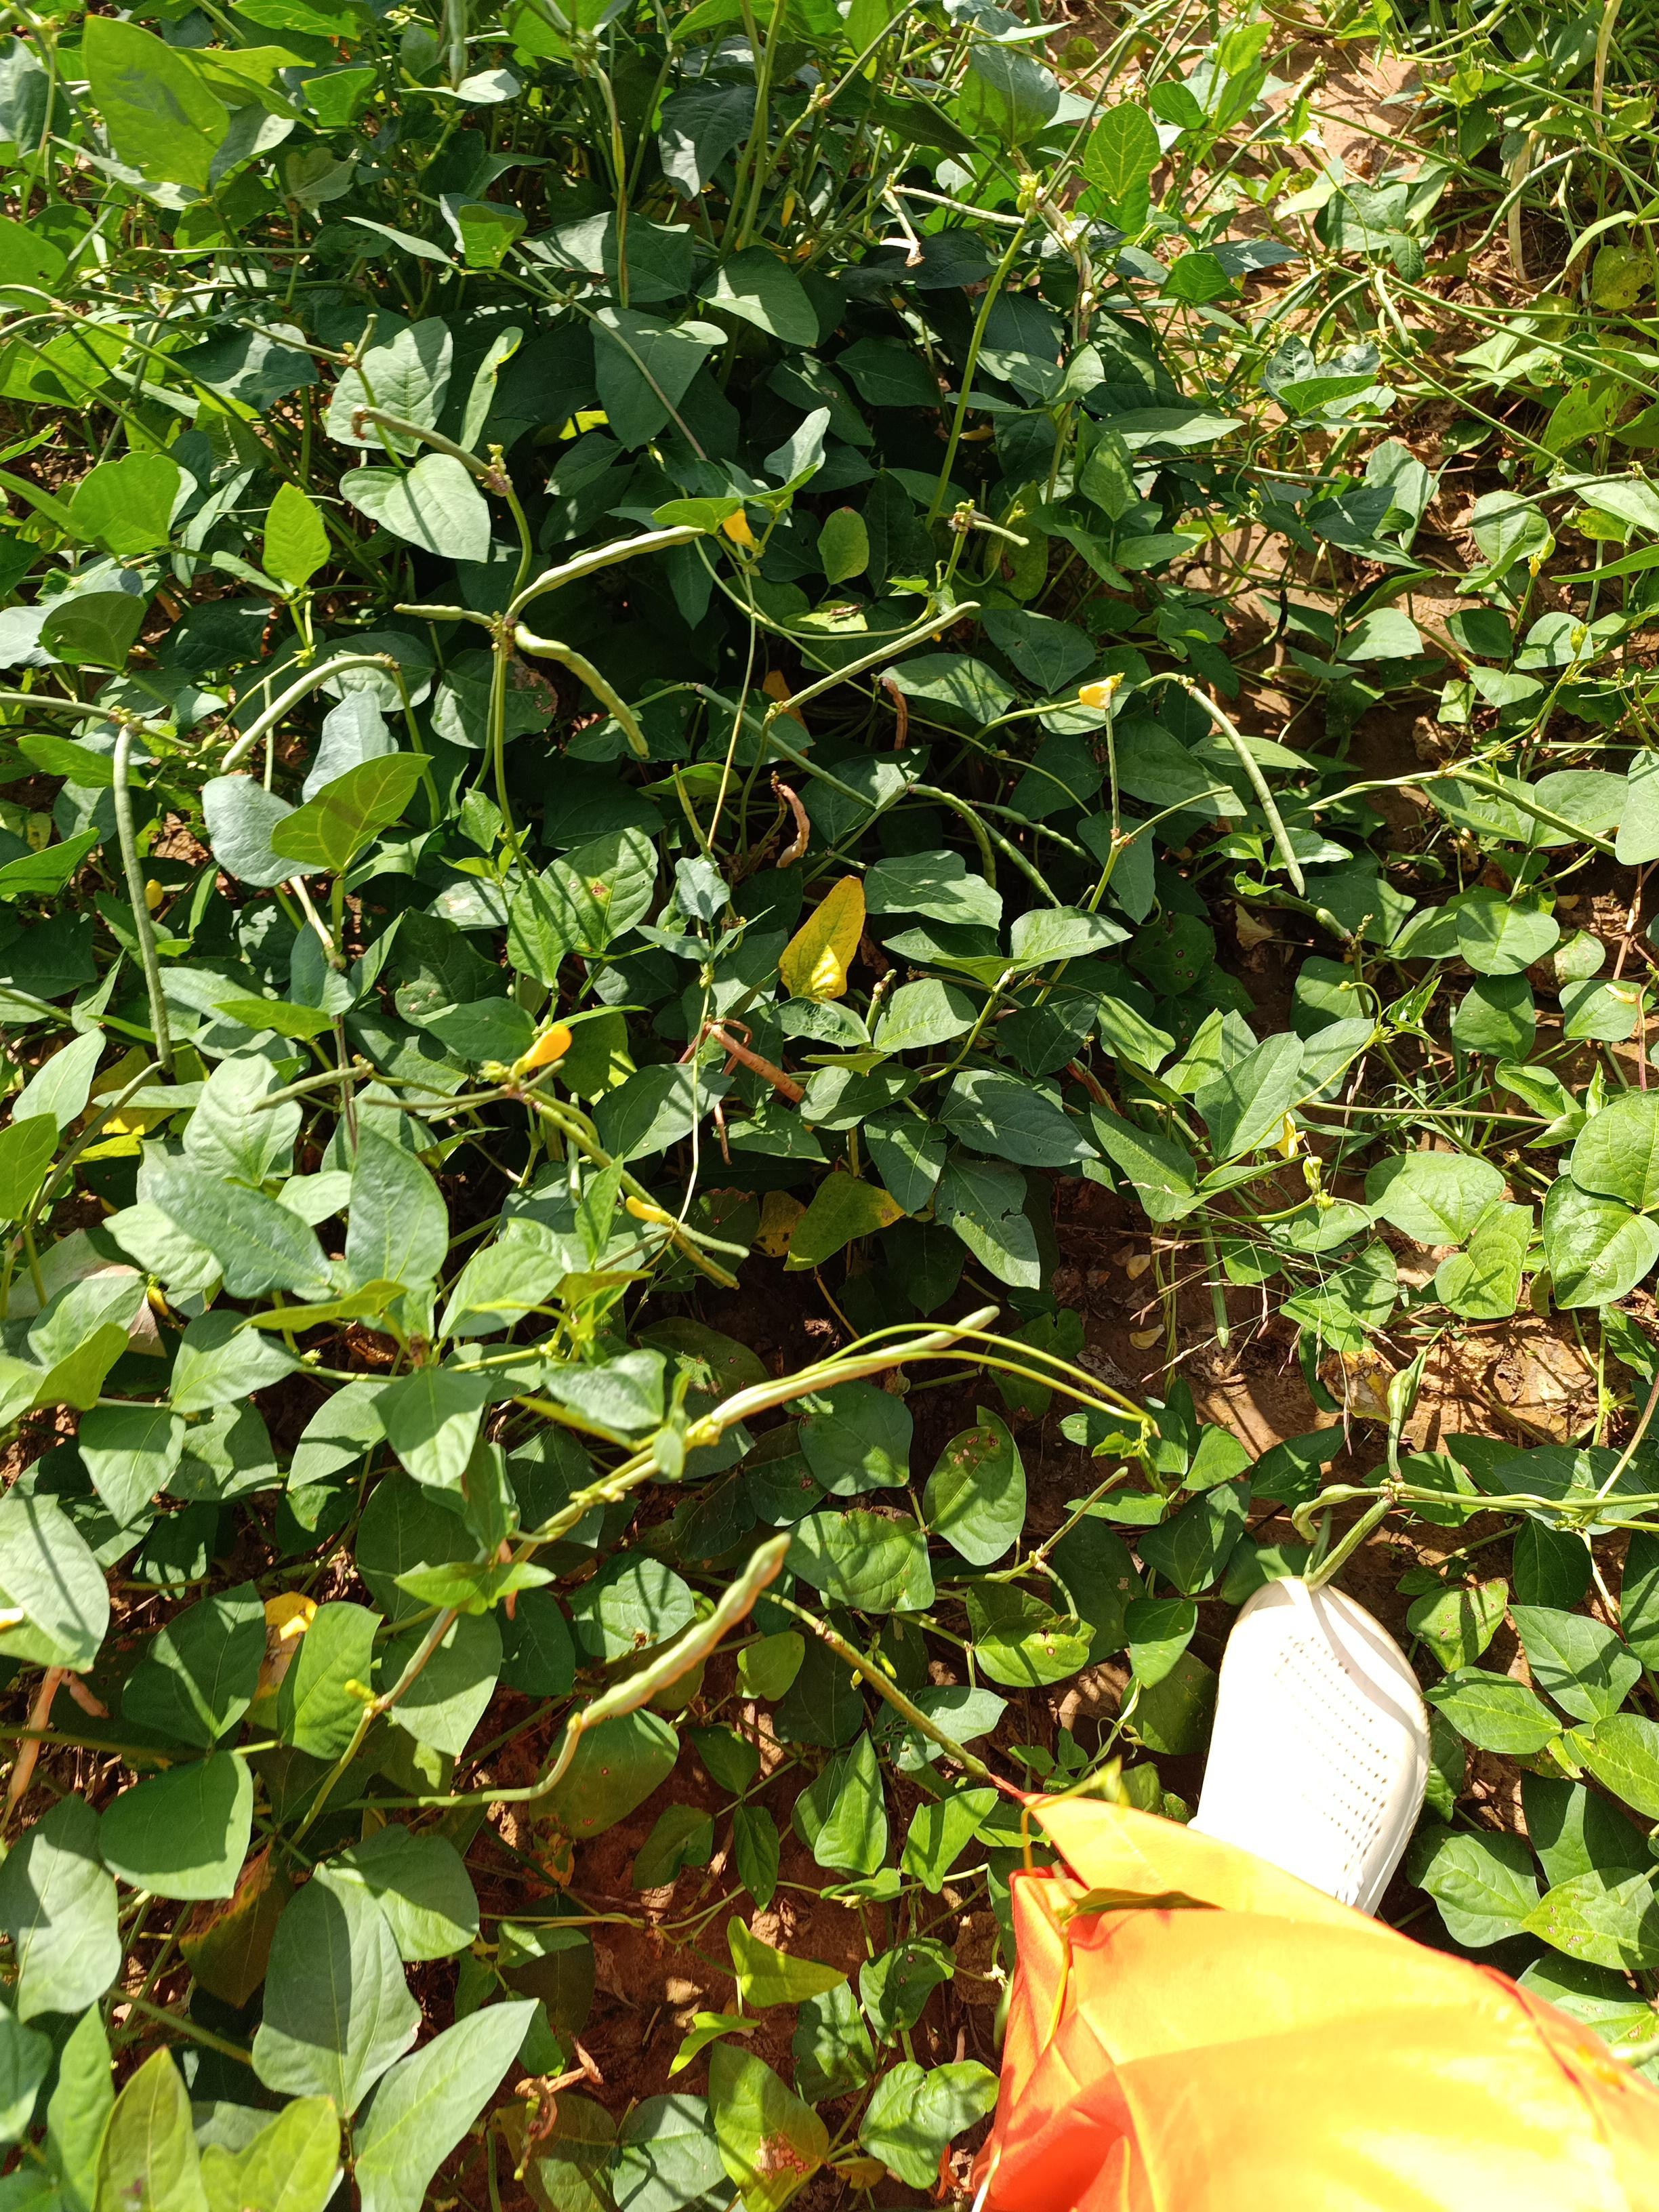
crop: cowpea
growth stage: maturity
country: Nigeria
